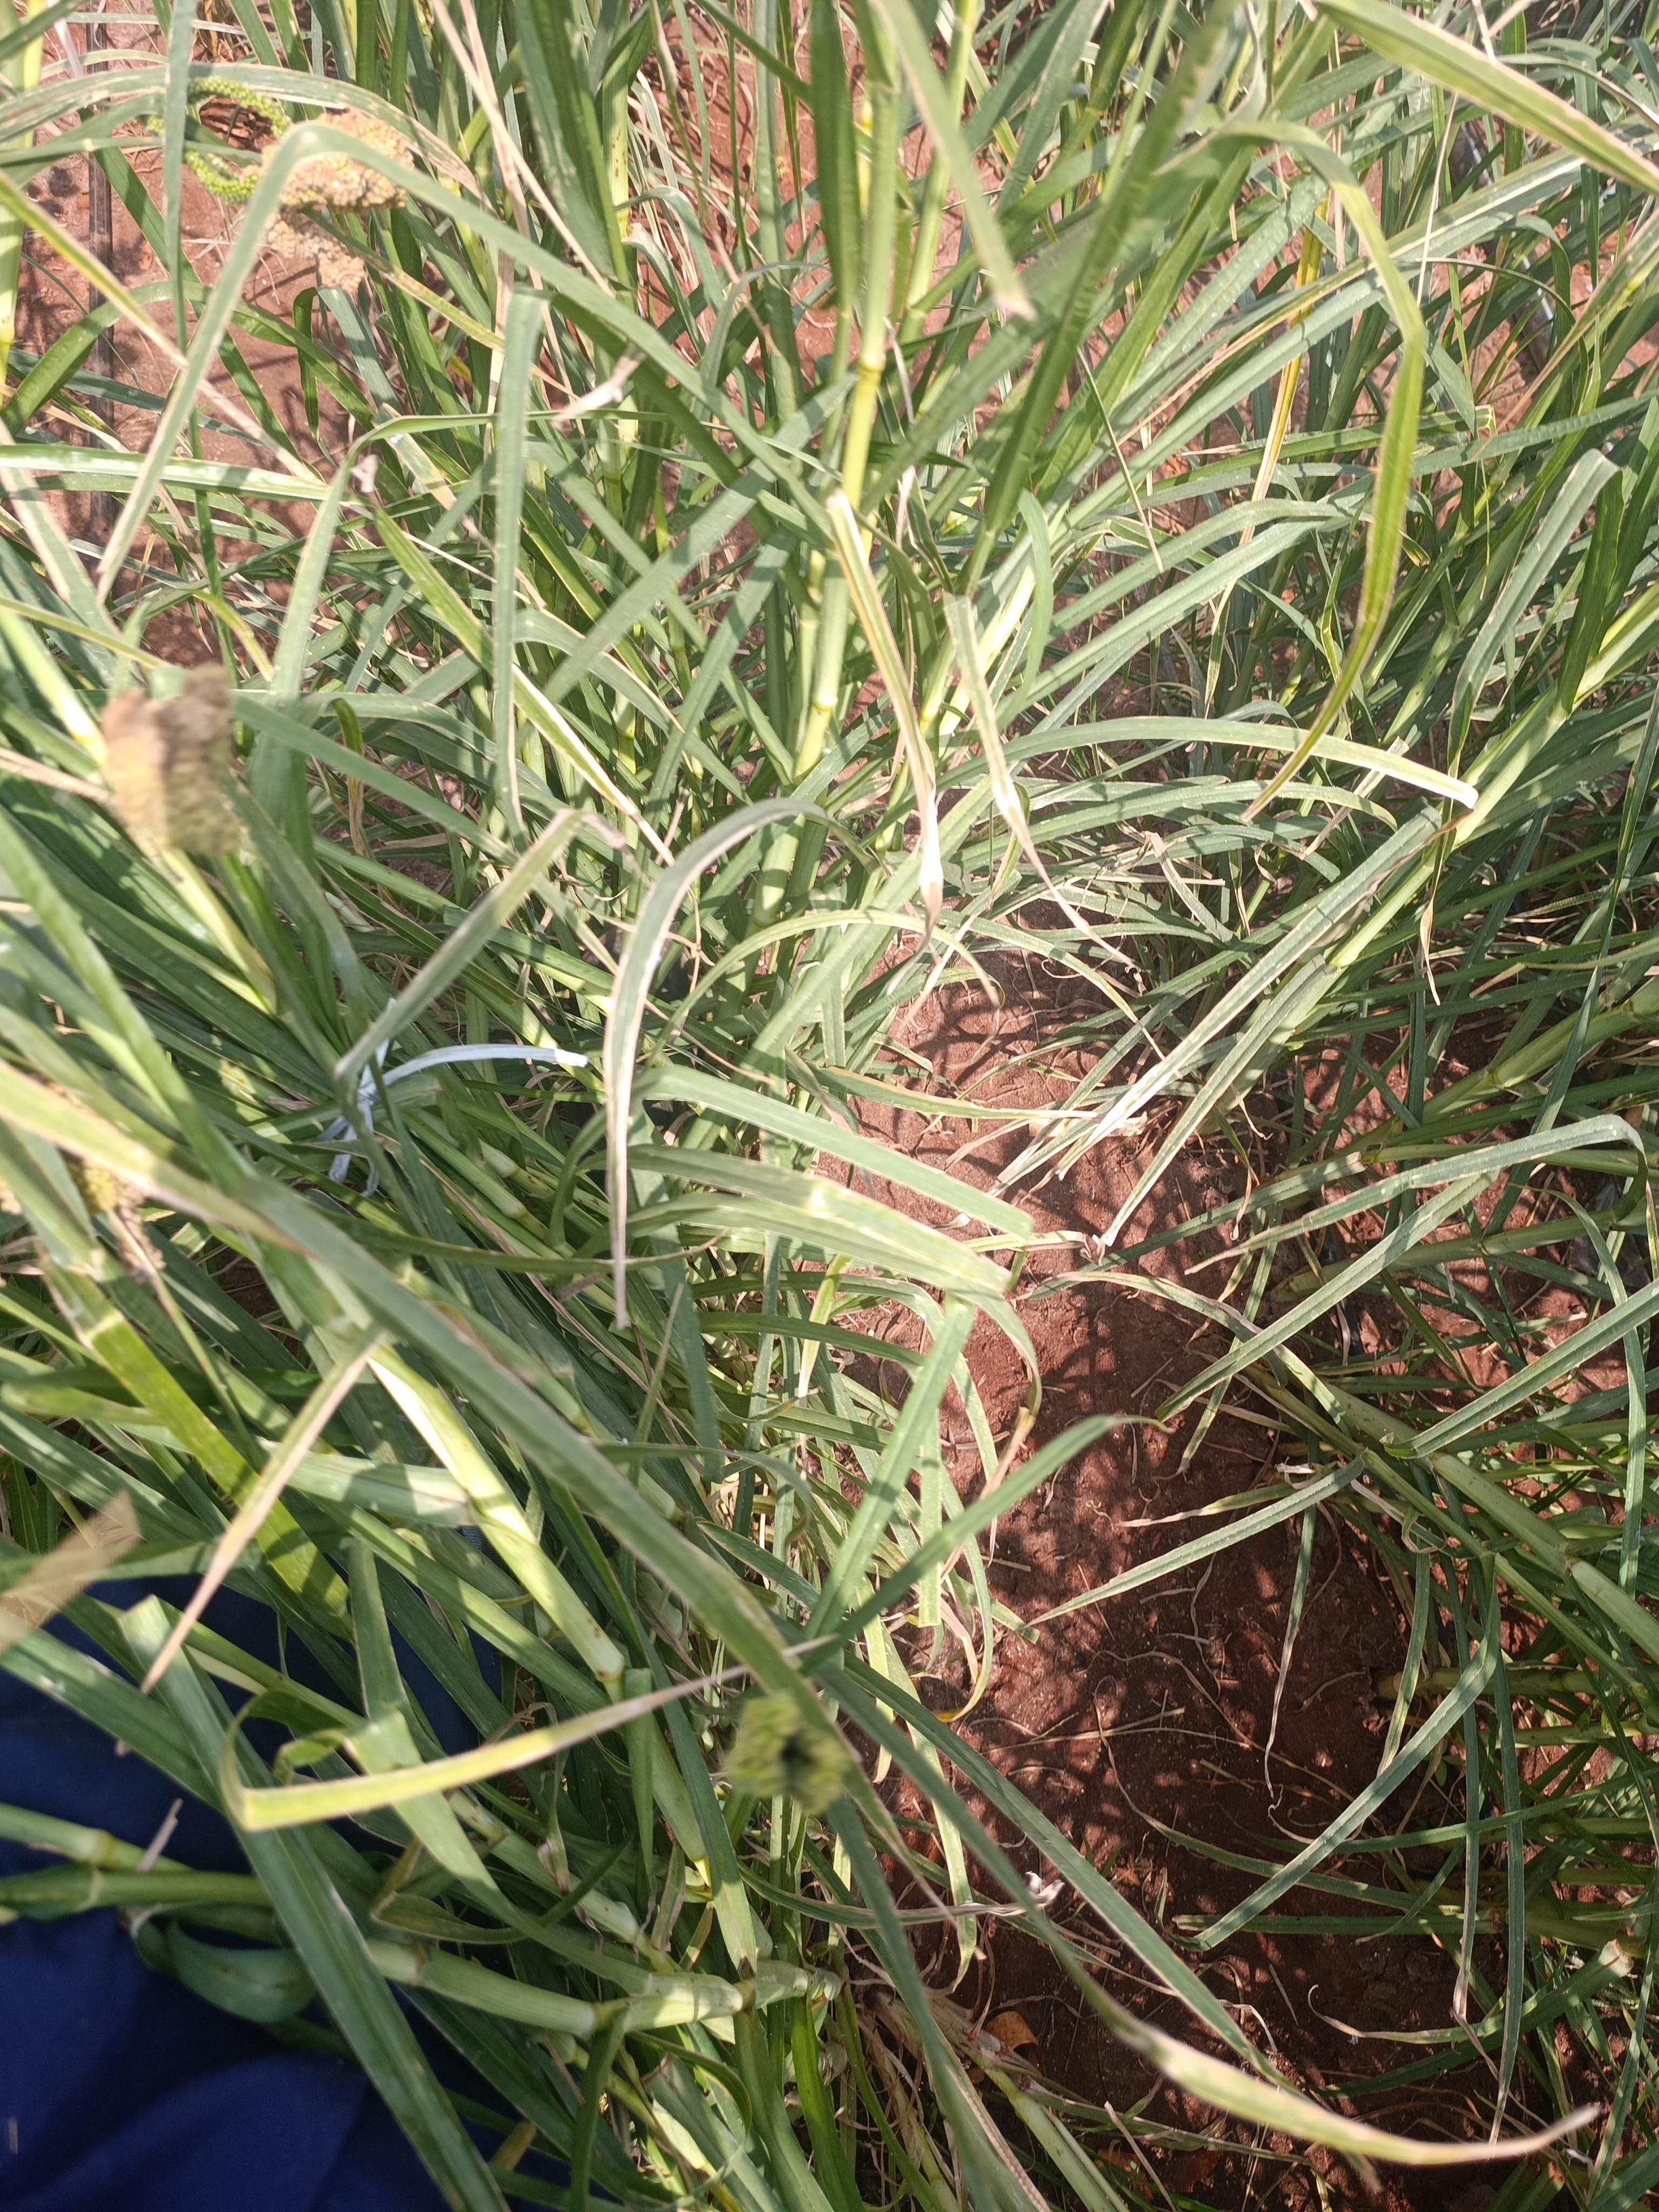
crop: finger millet
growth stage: filling grain
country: Kenya
